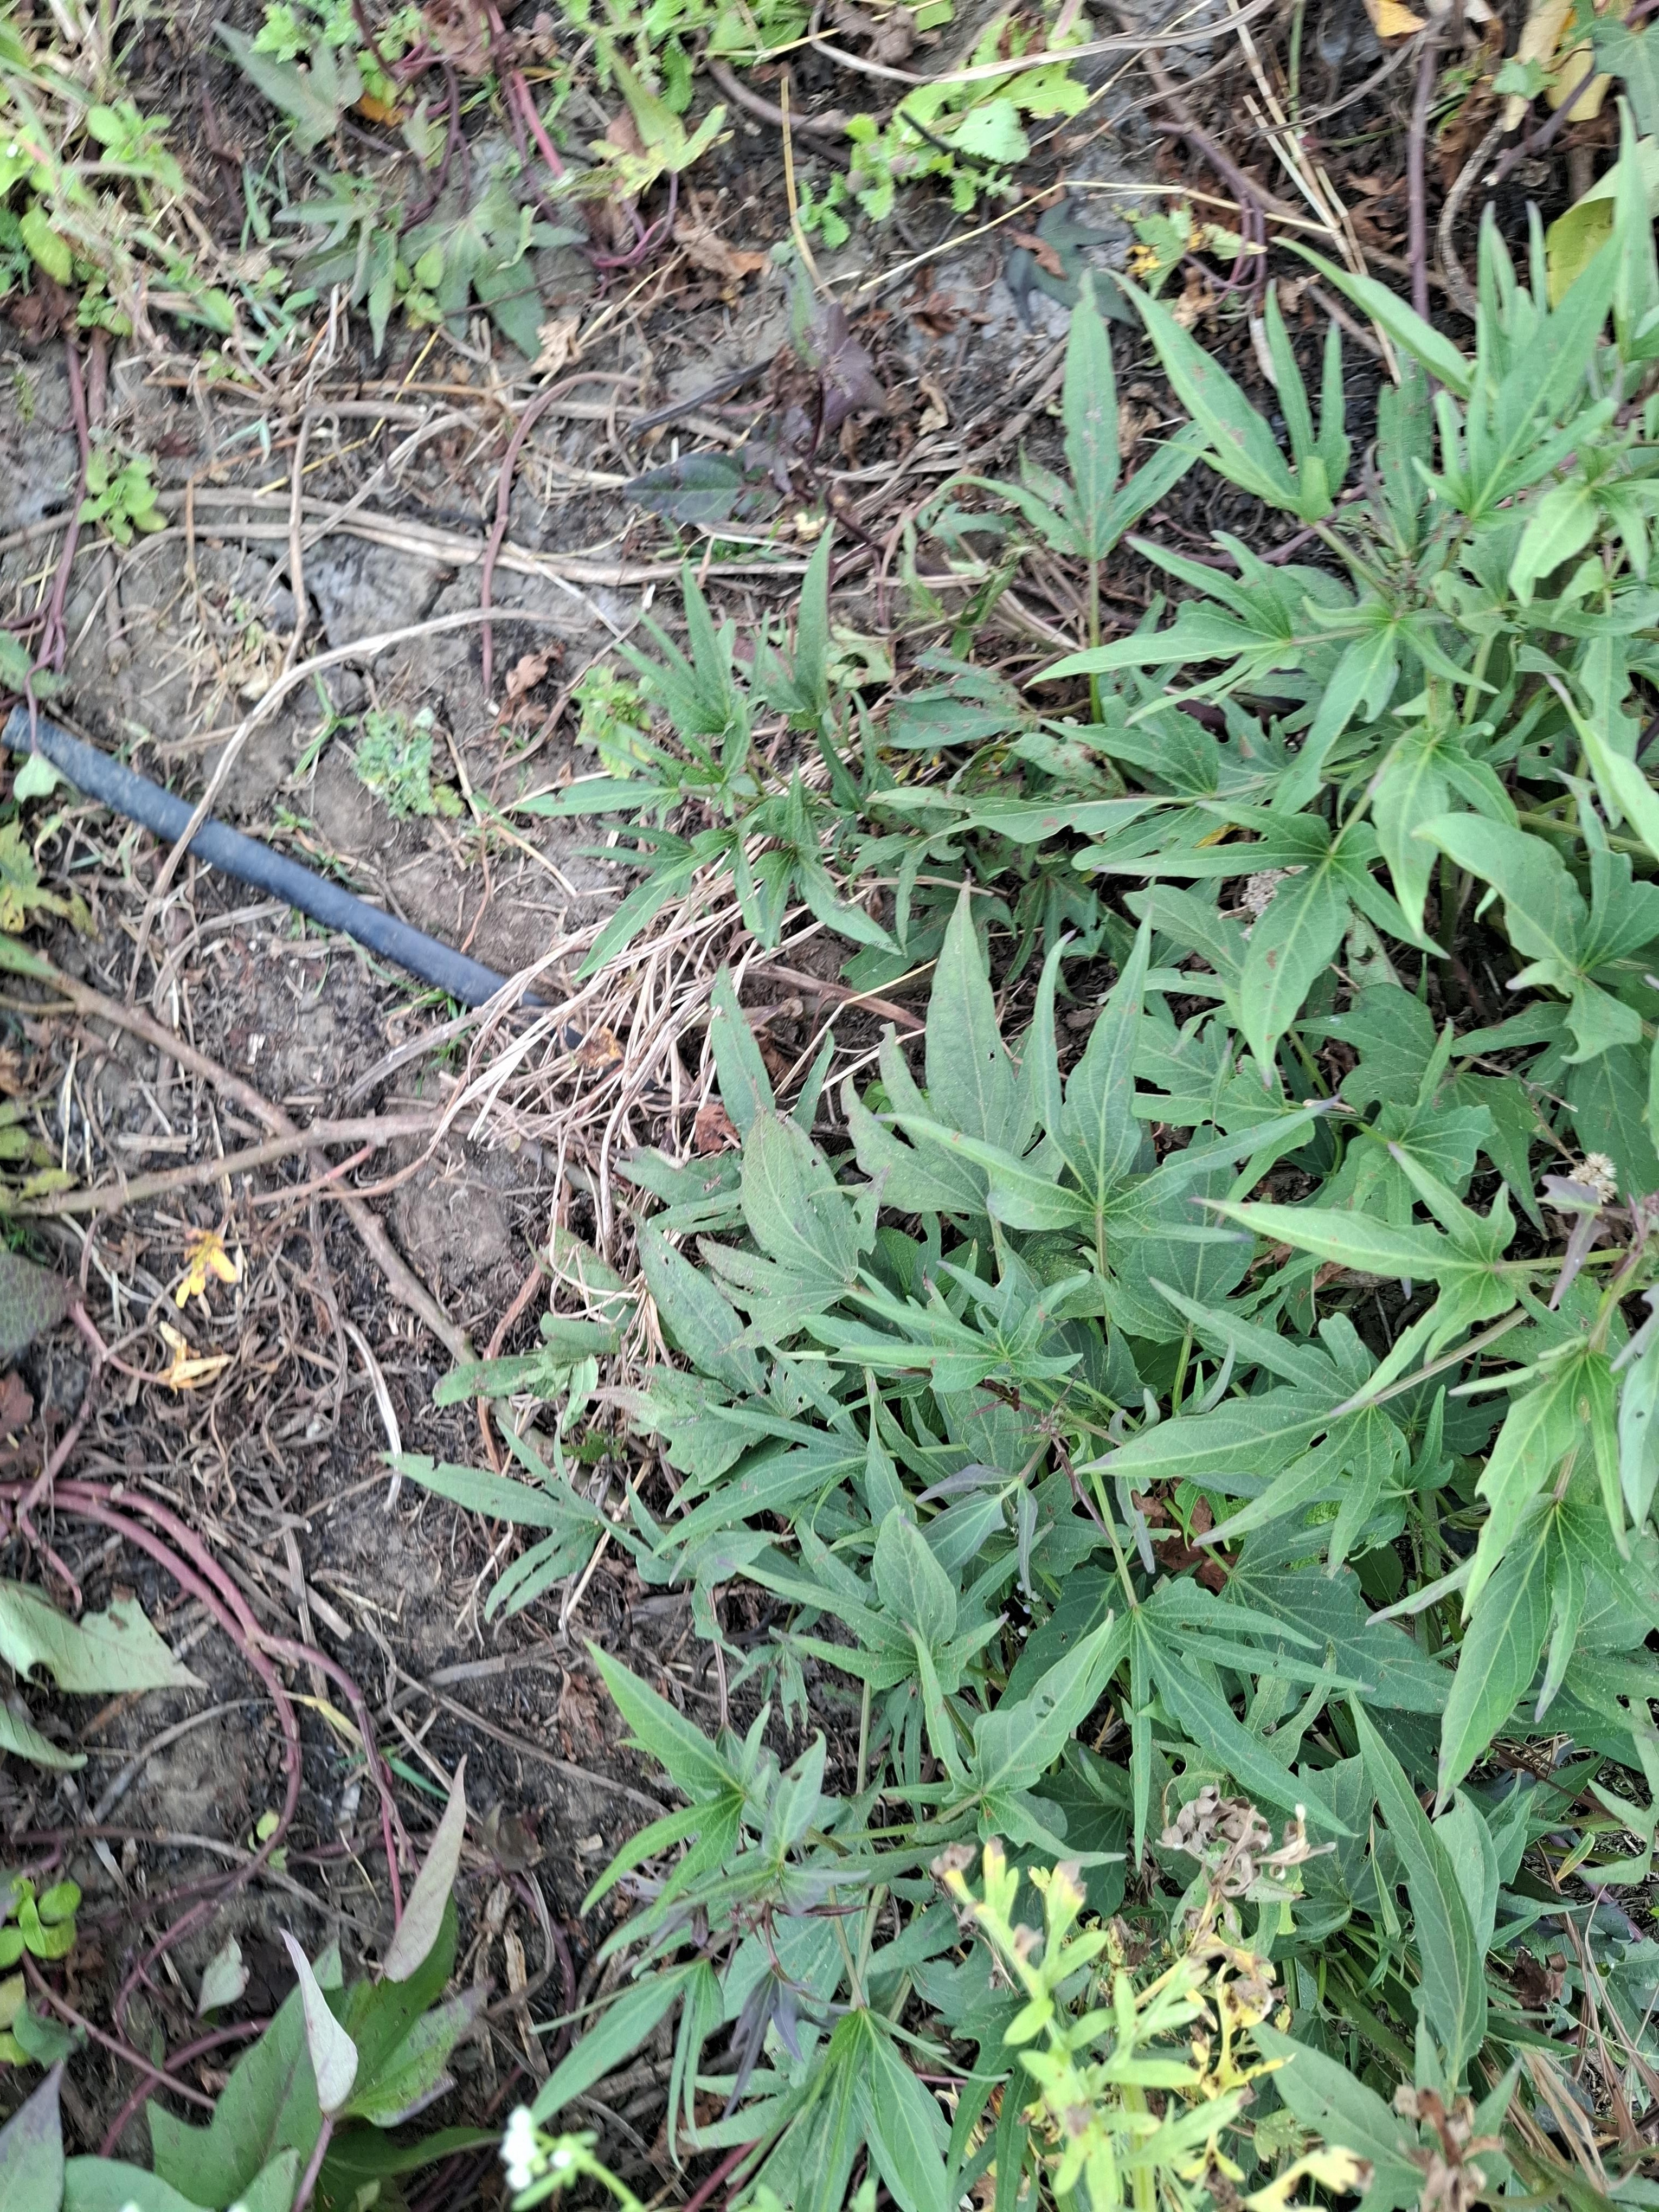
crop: sweet potato
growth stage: flowering
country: Tanzania
